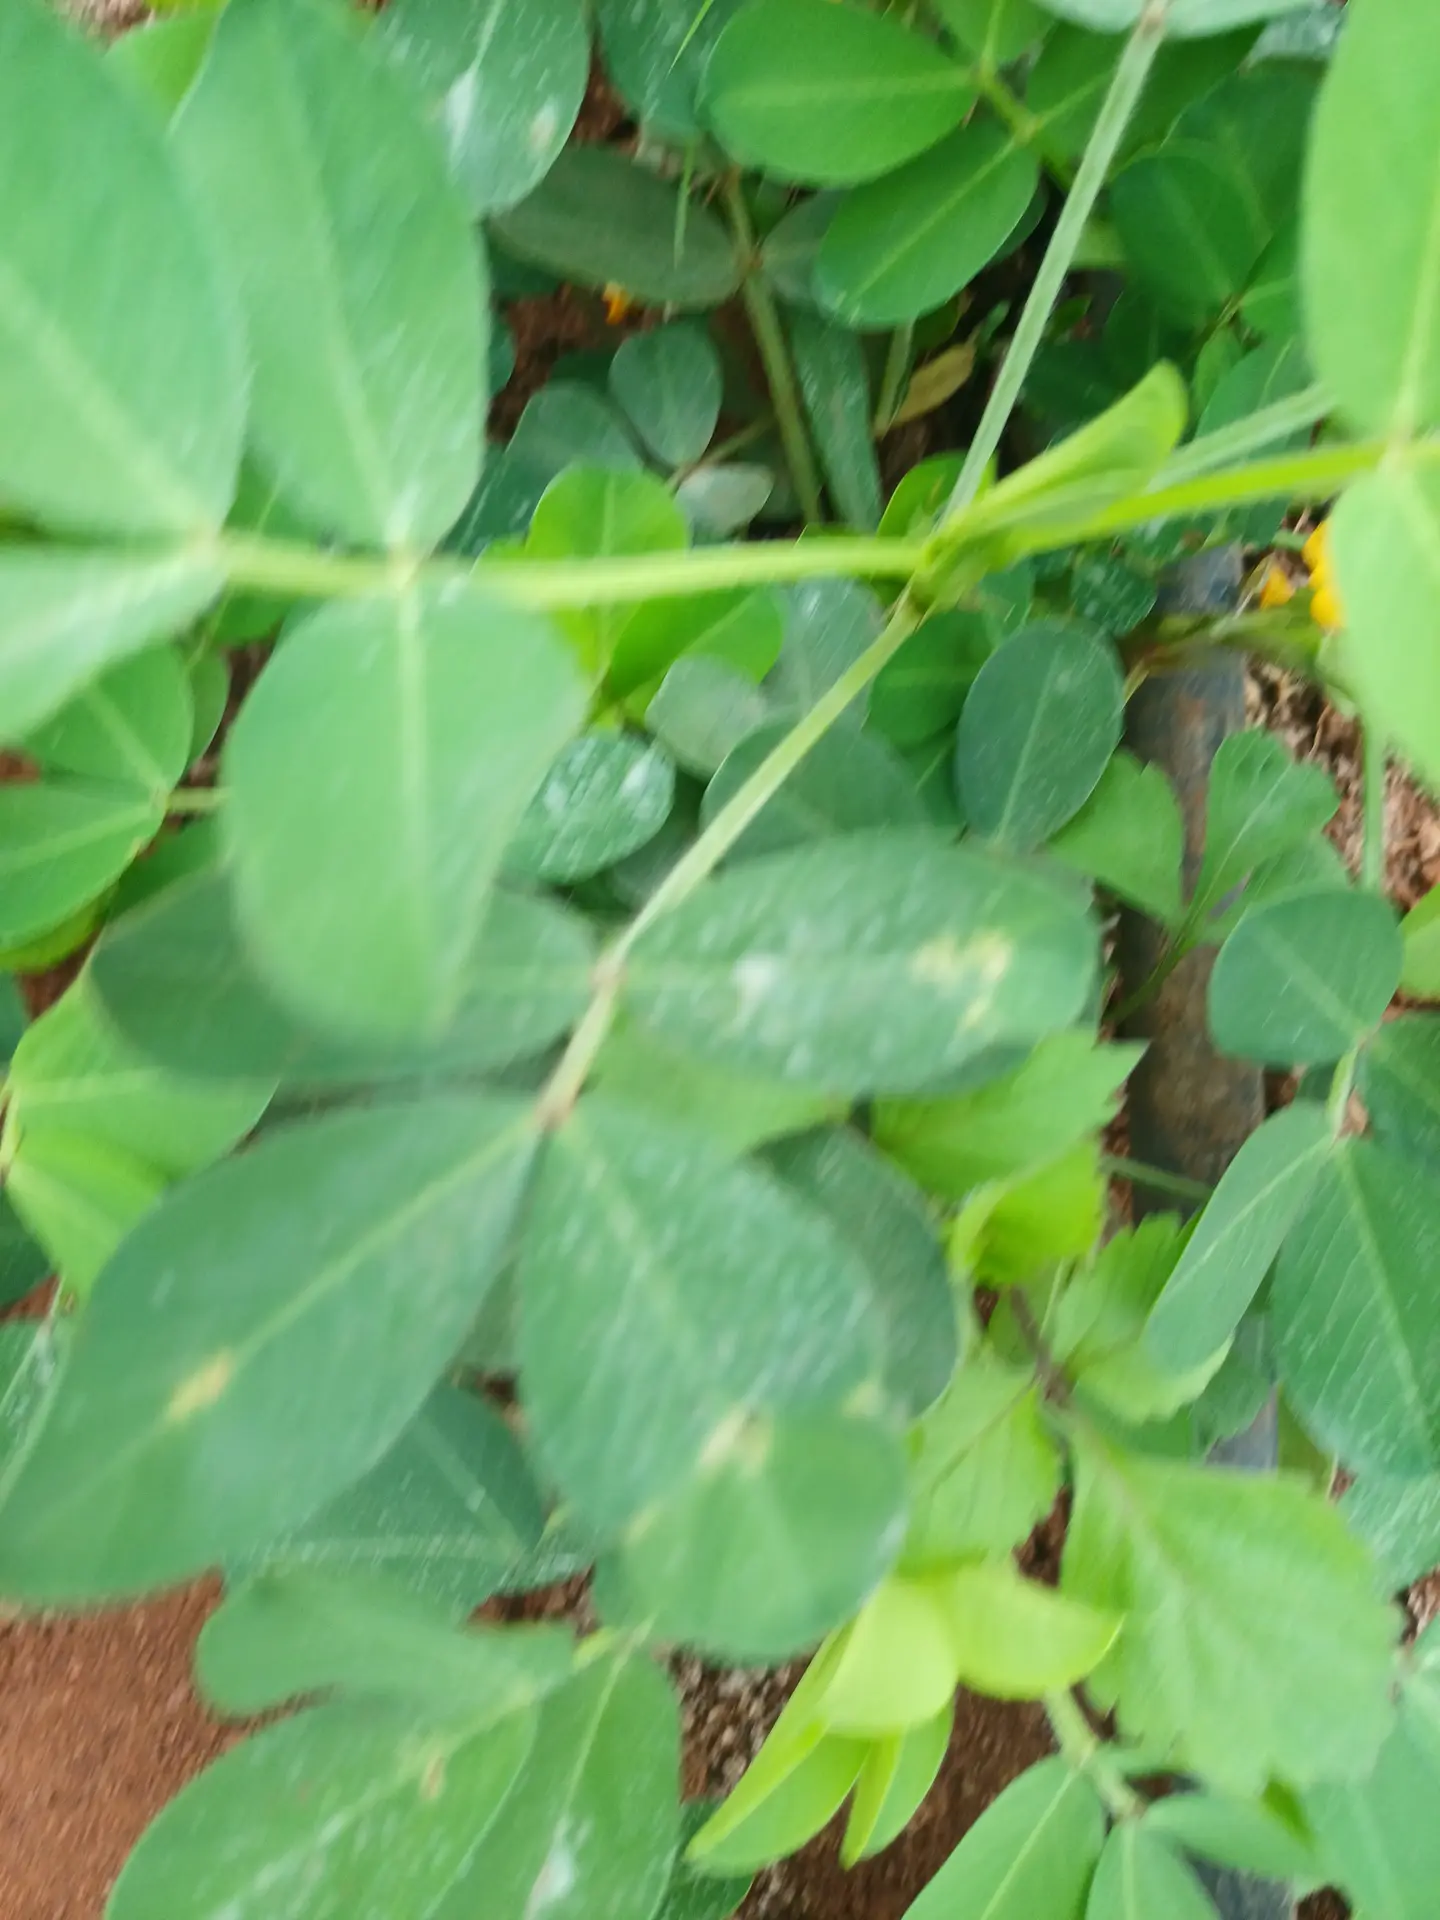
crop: groundnut
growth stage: flowering
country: Kenya
